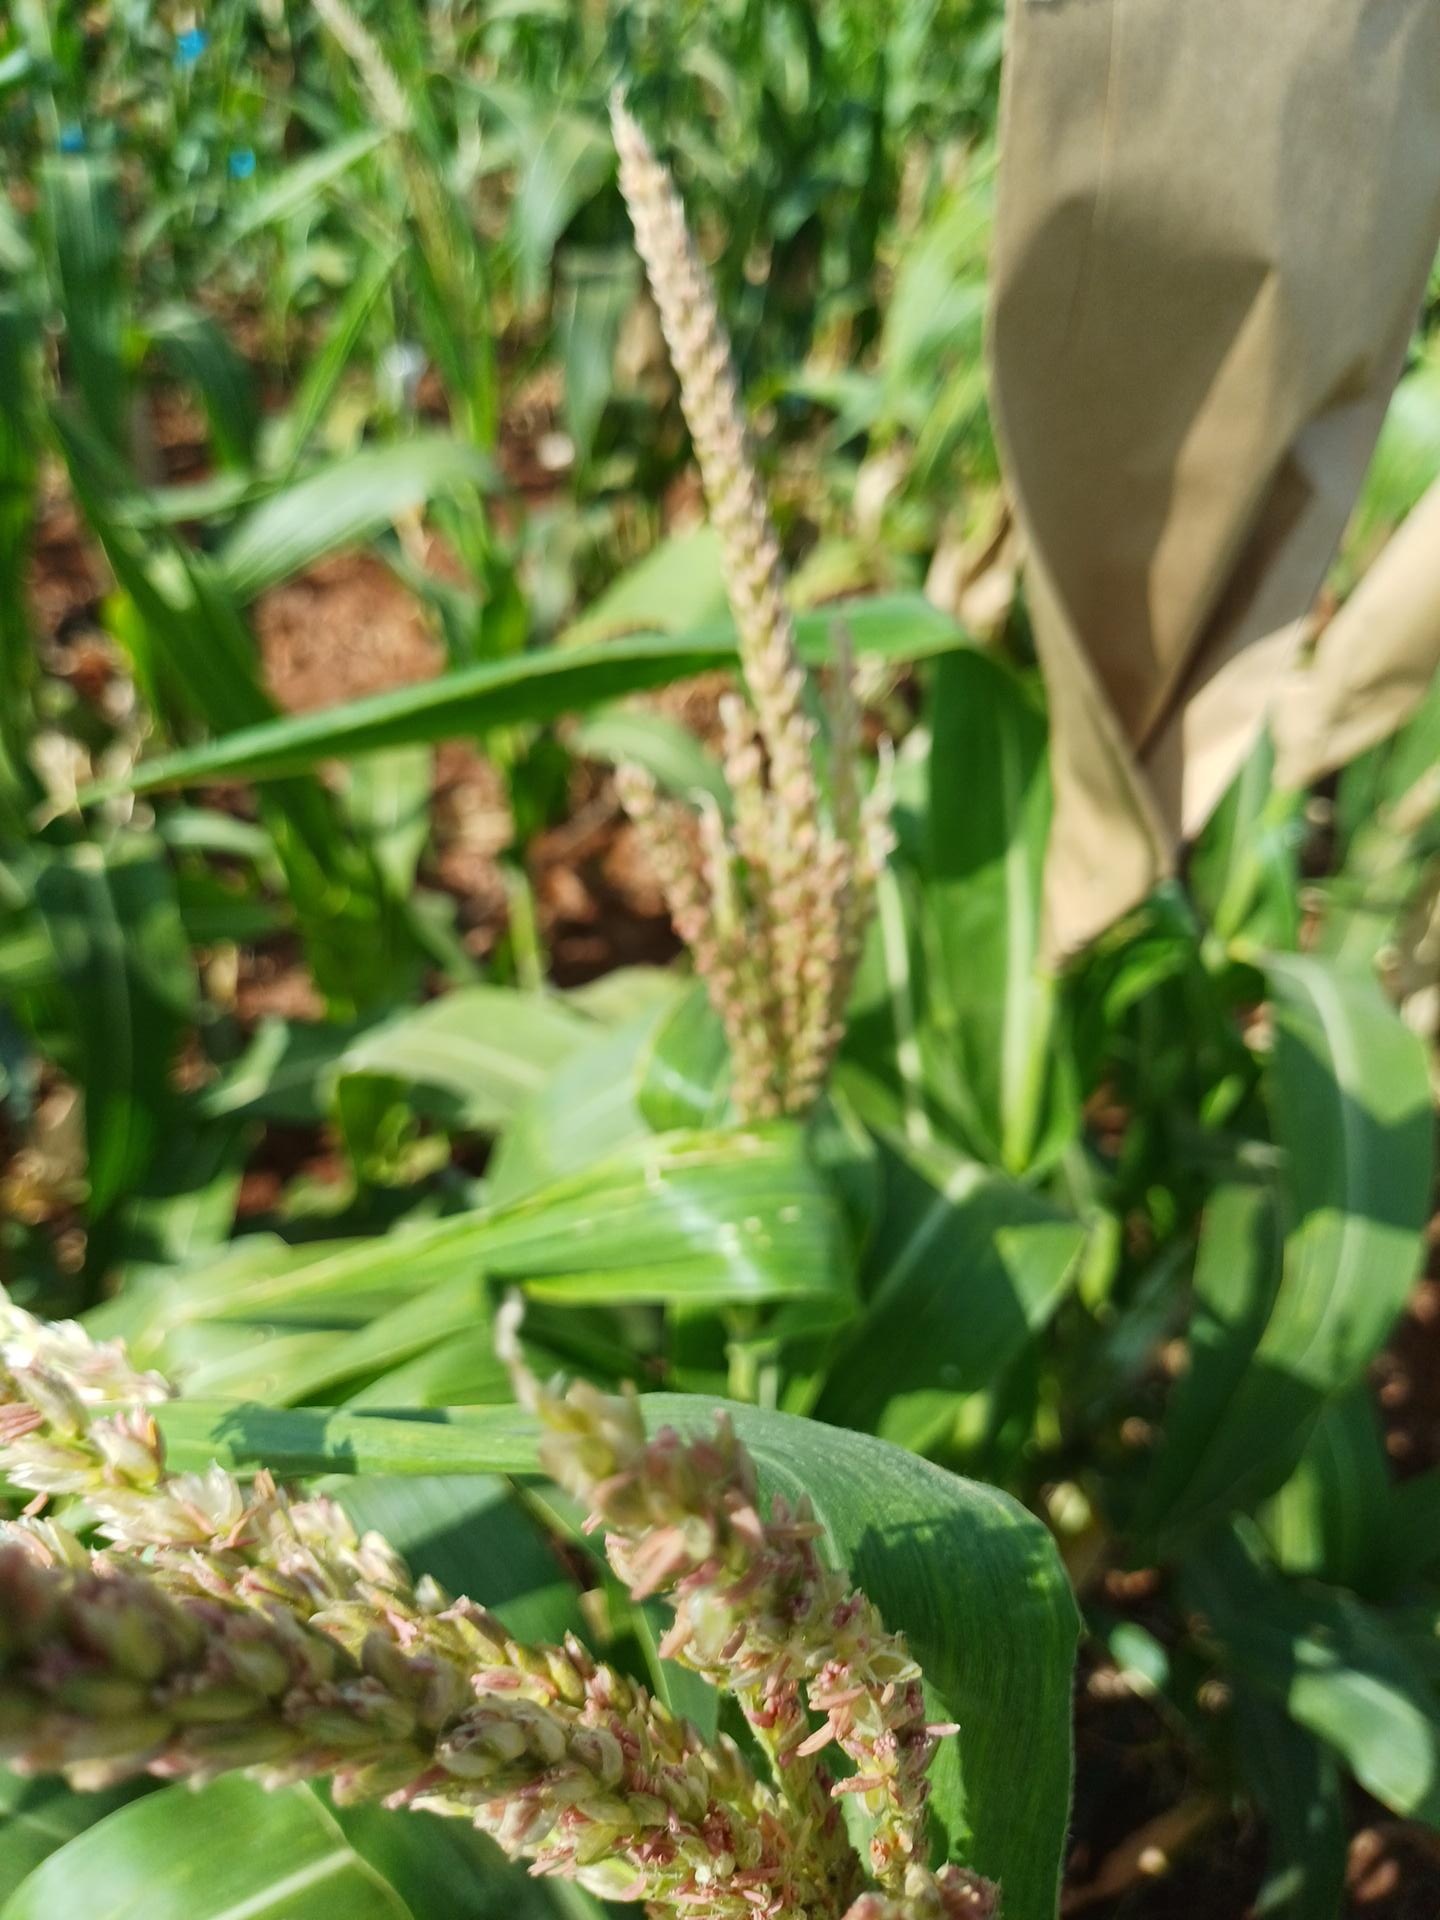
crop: maize
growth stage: flowering
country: Kenya
